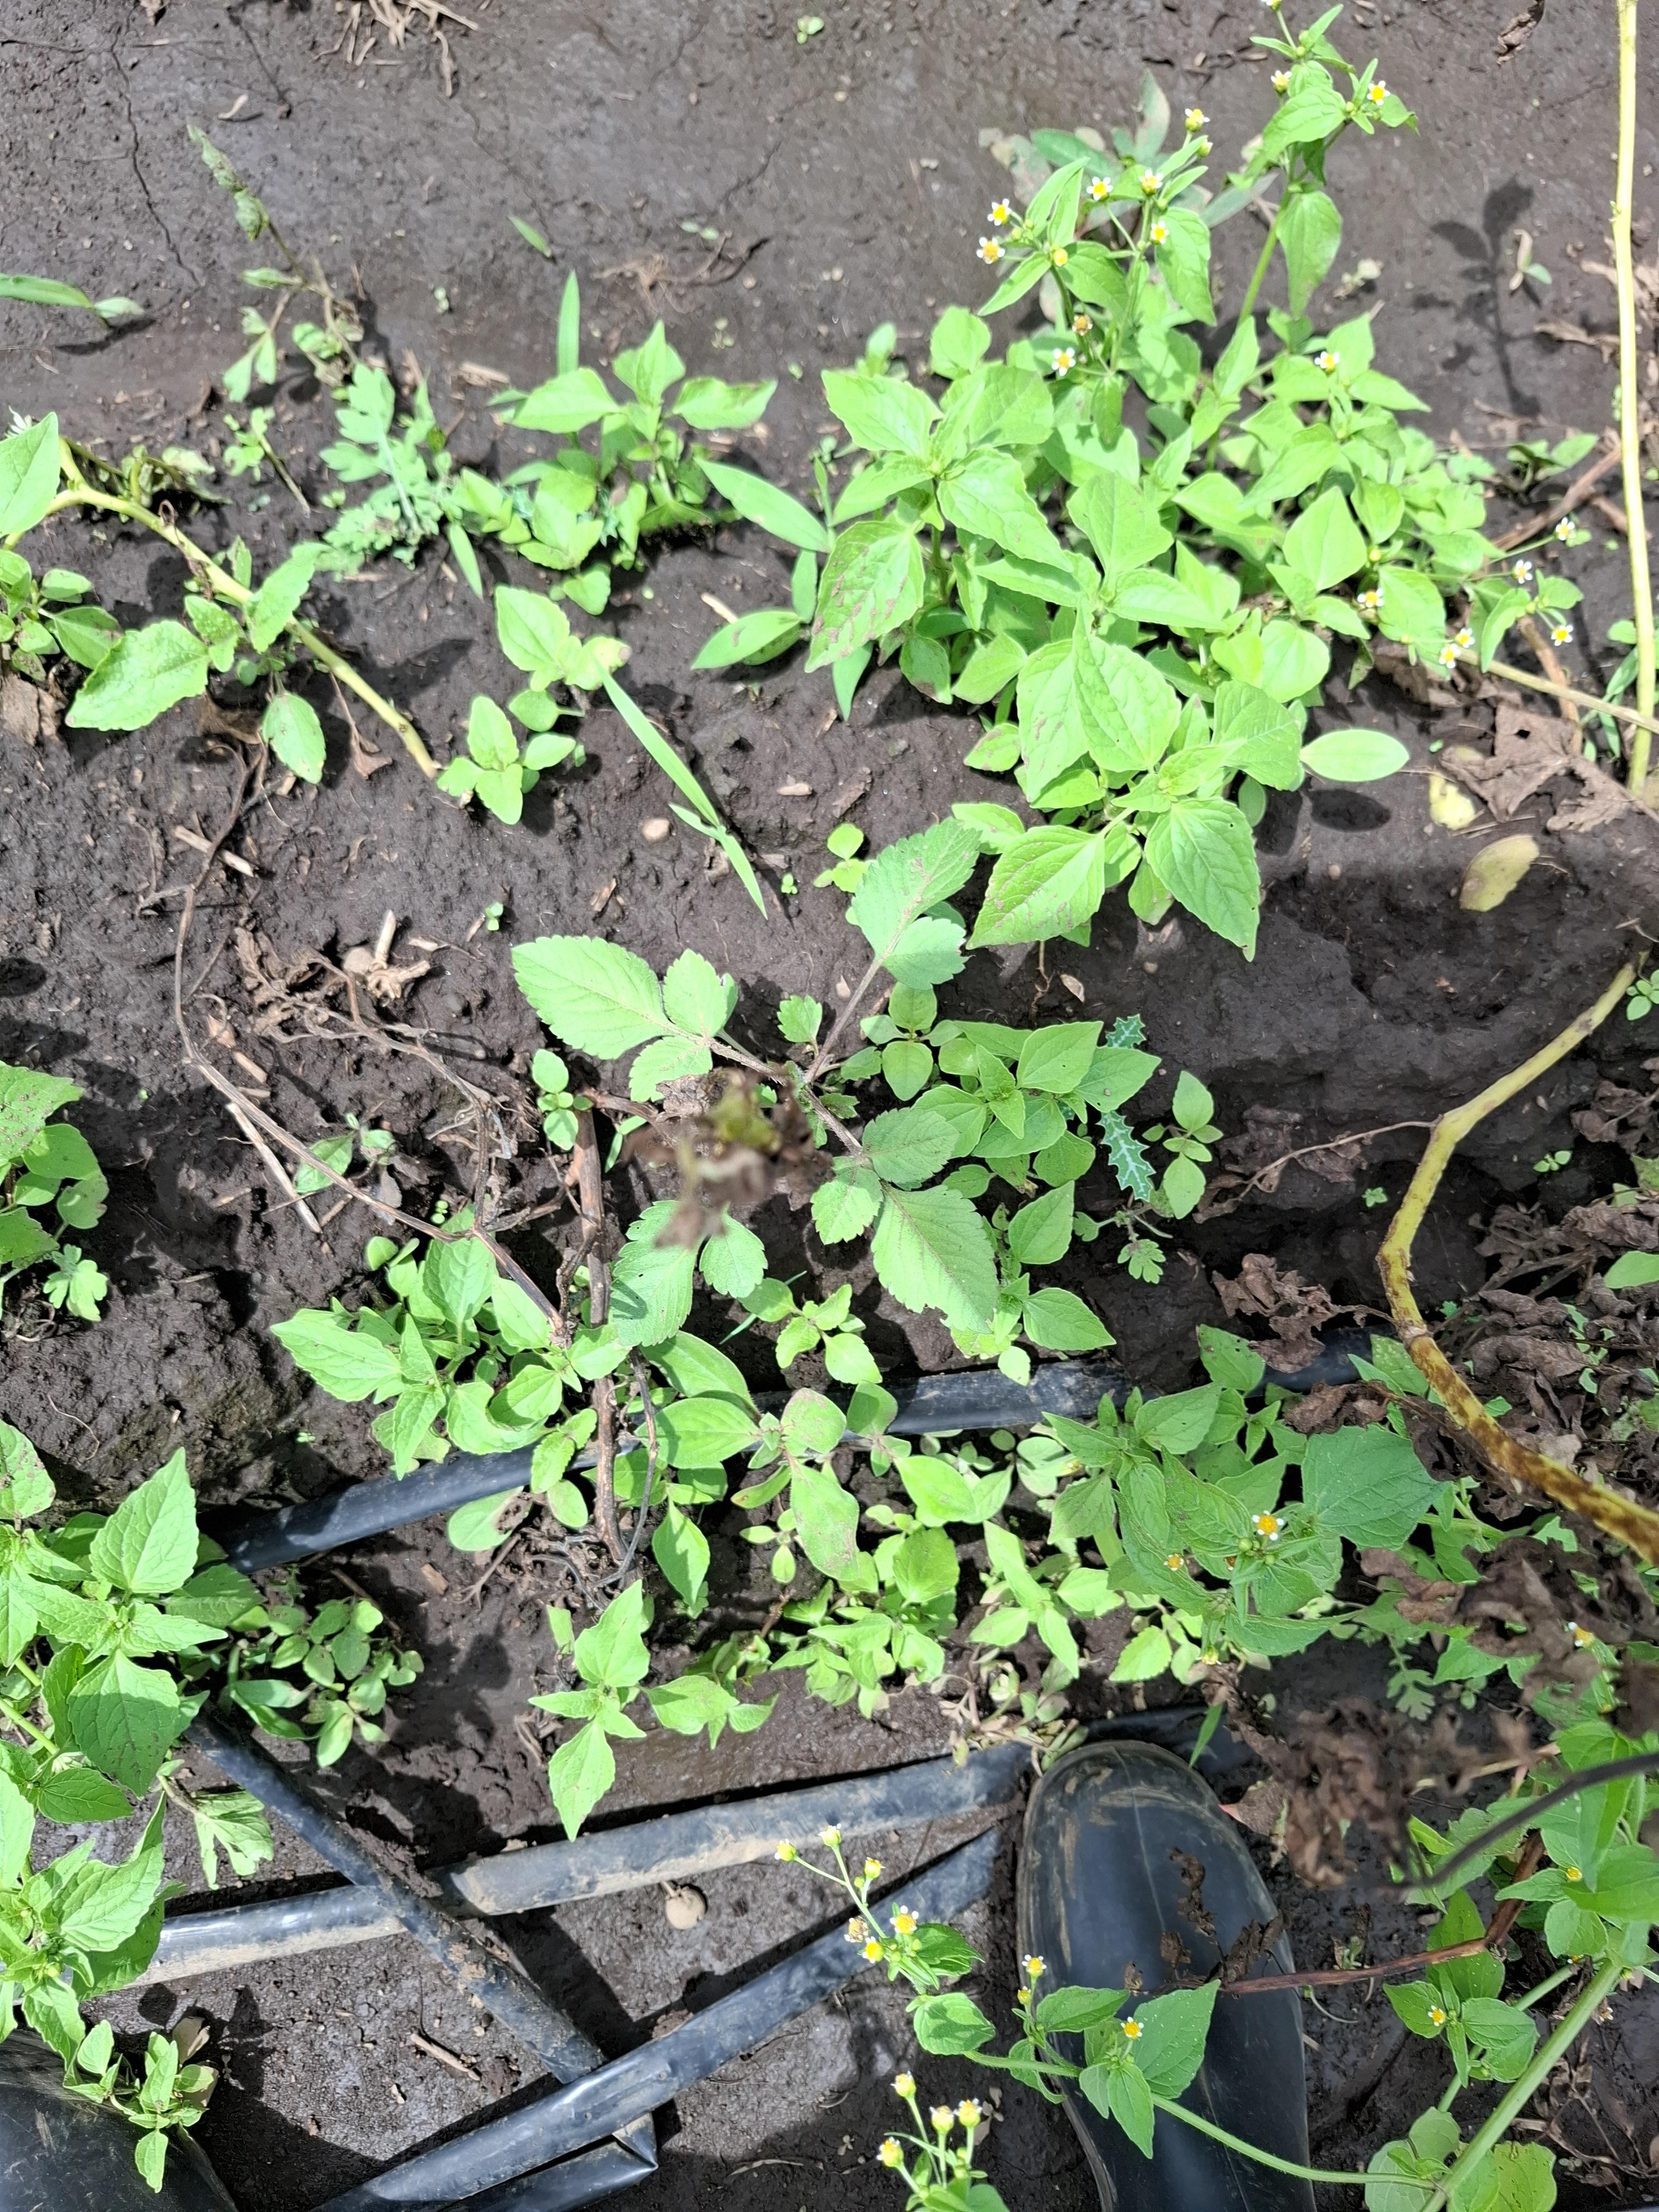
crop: potato
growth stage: flowering
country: Tanzania
